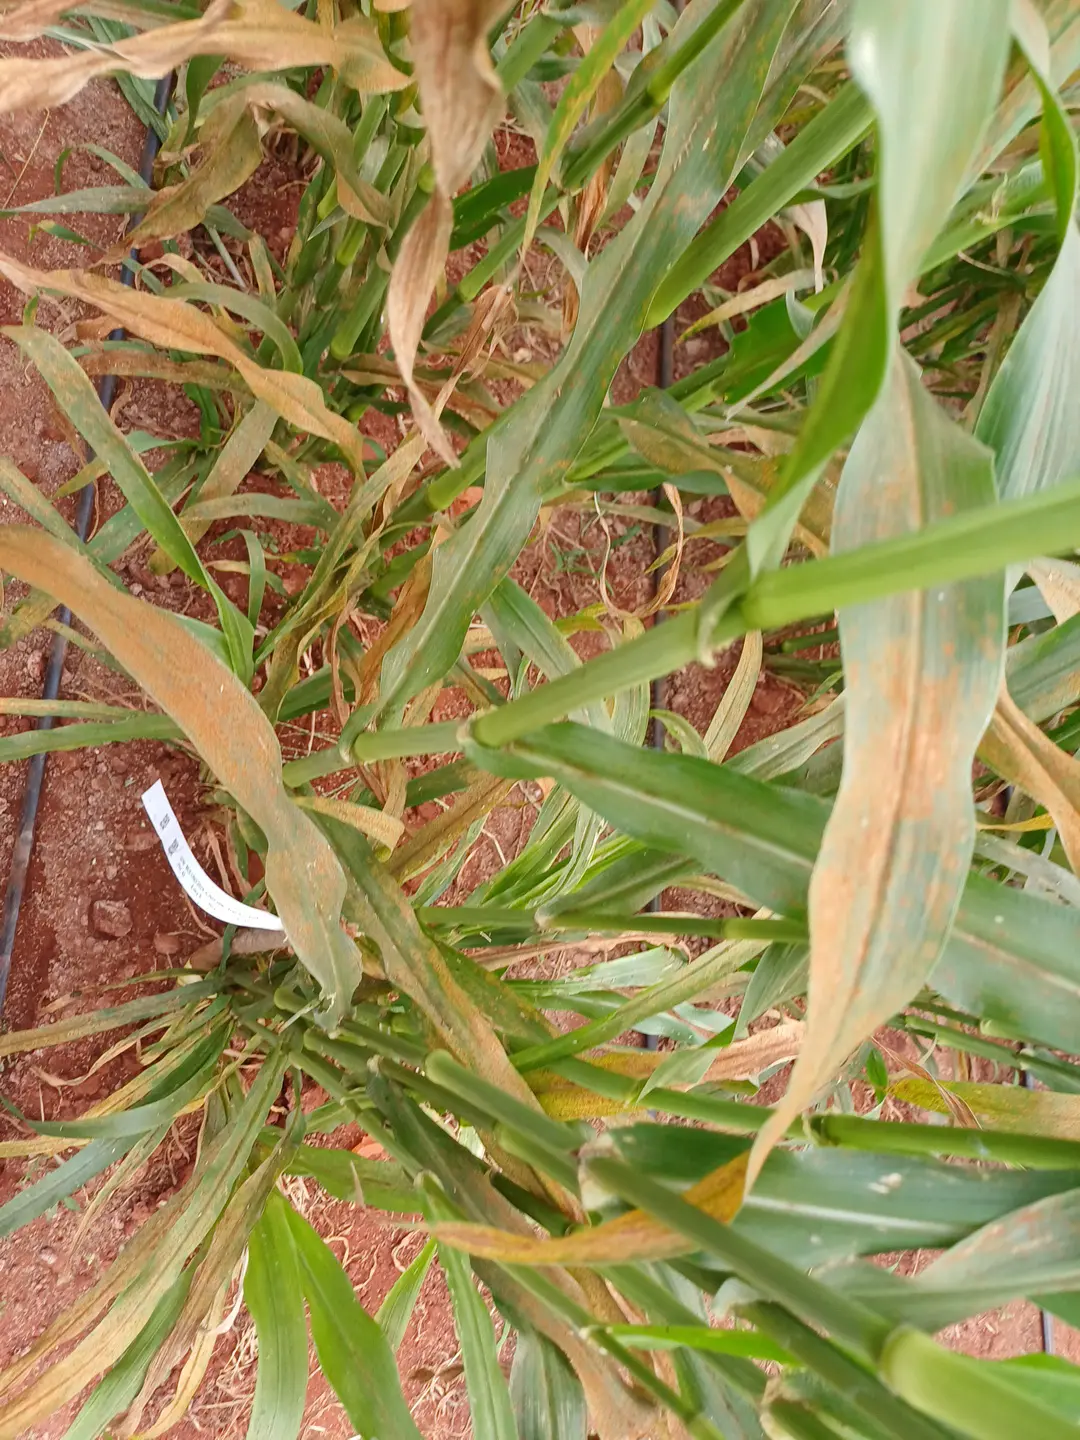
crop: pearl millet
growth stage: filling grain
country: Kenya
